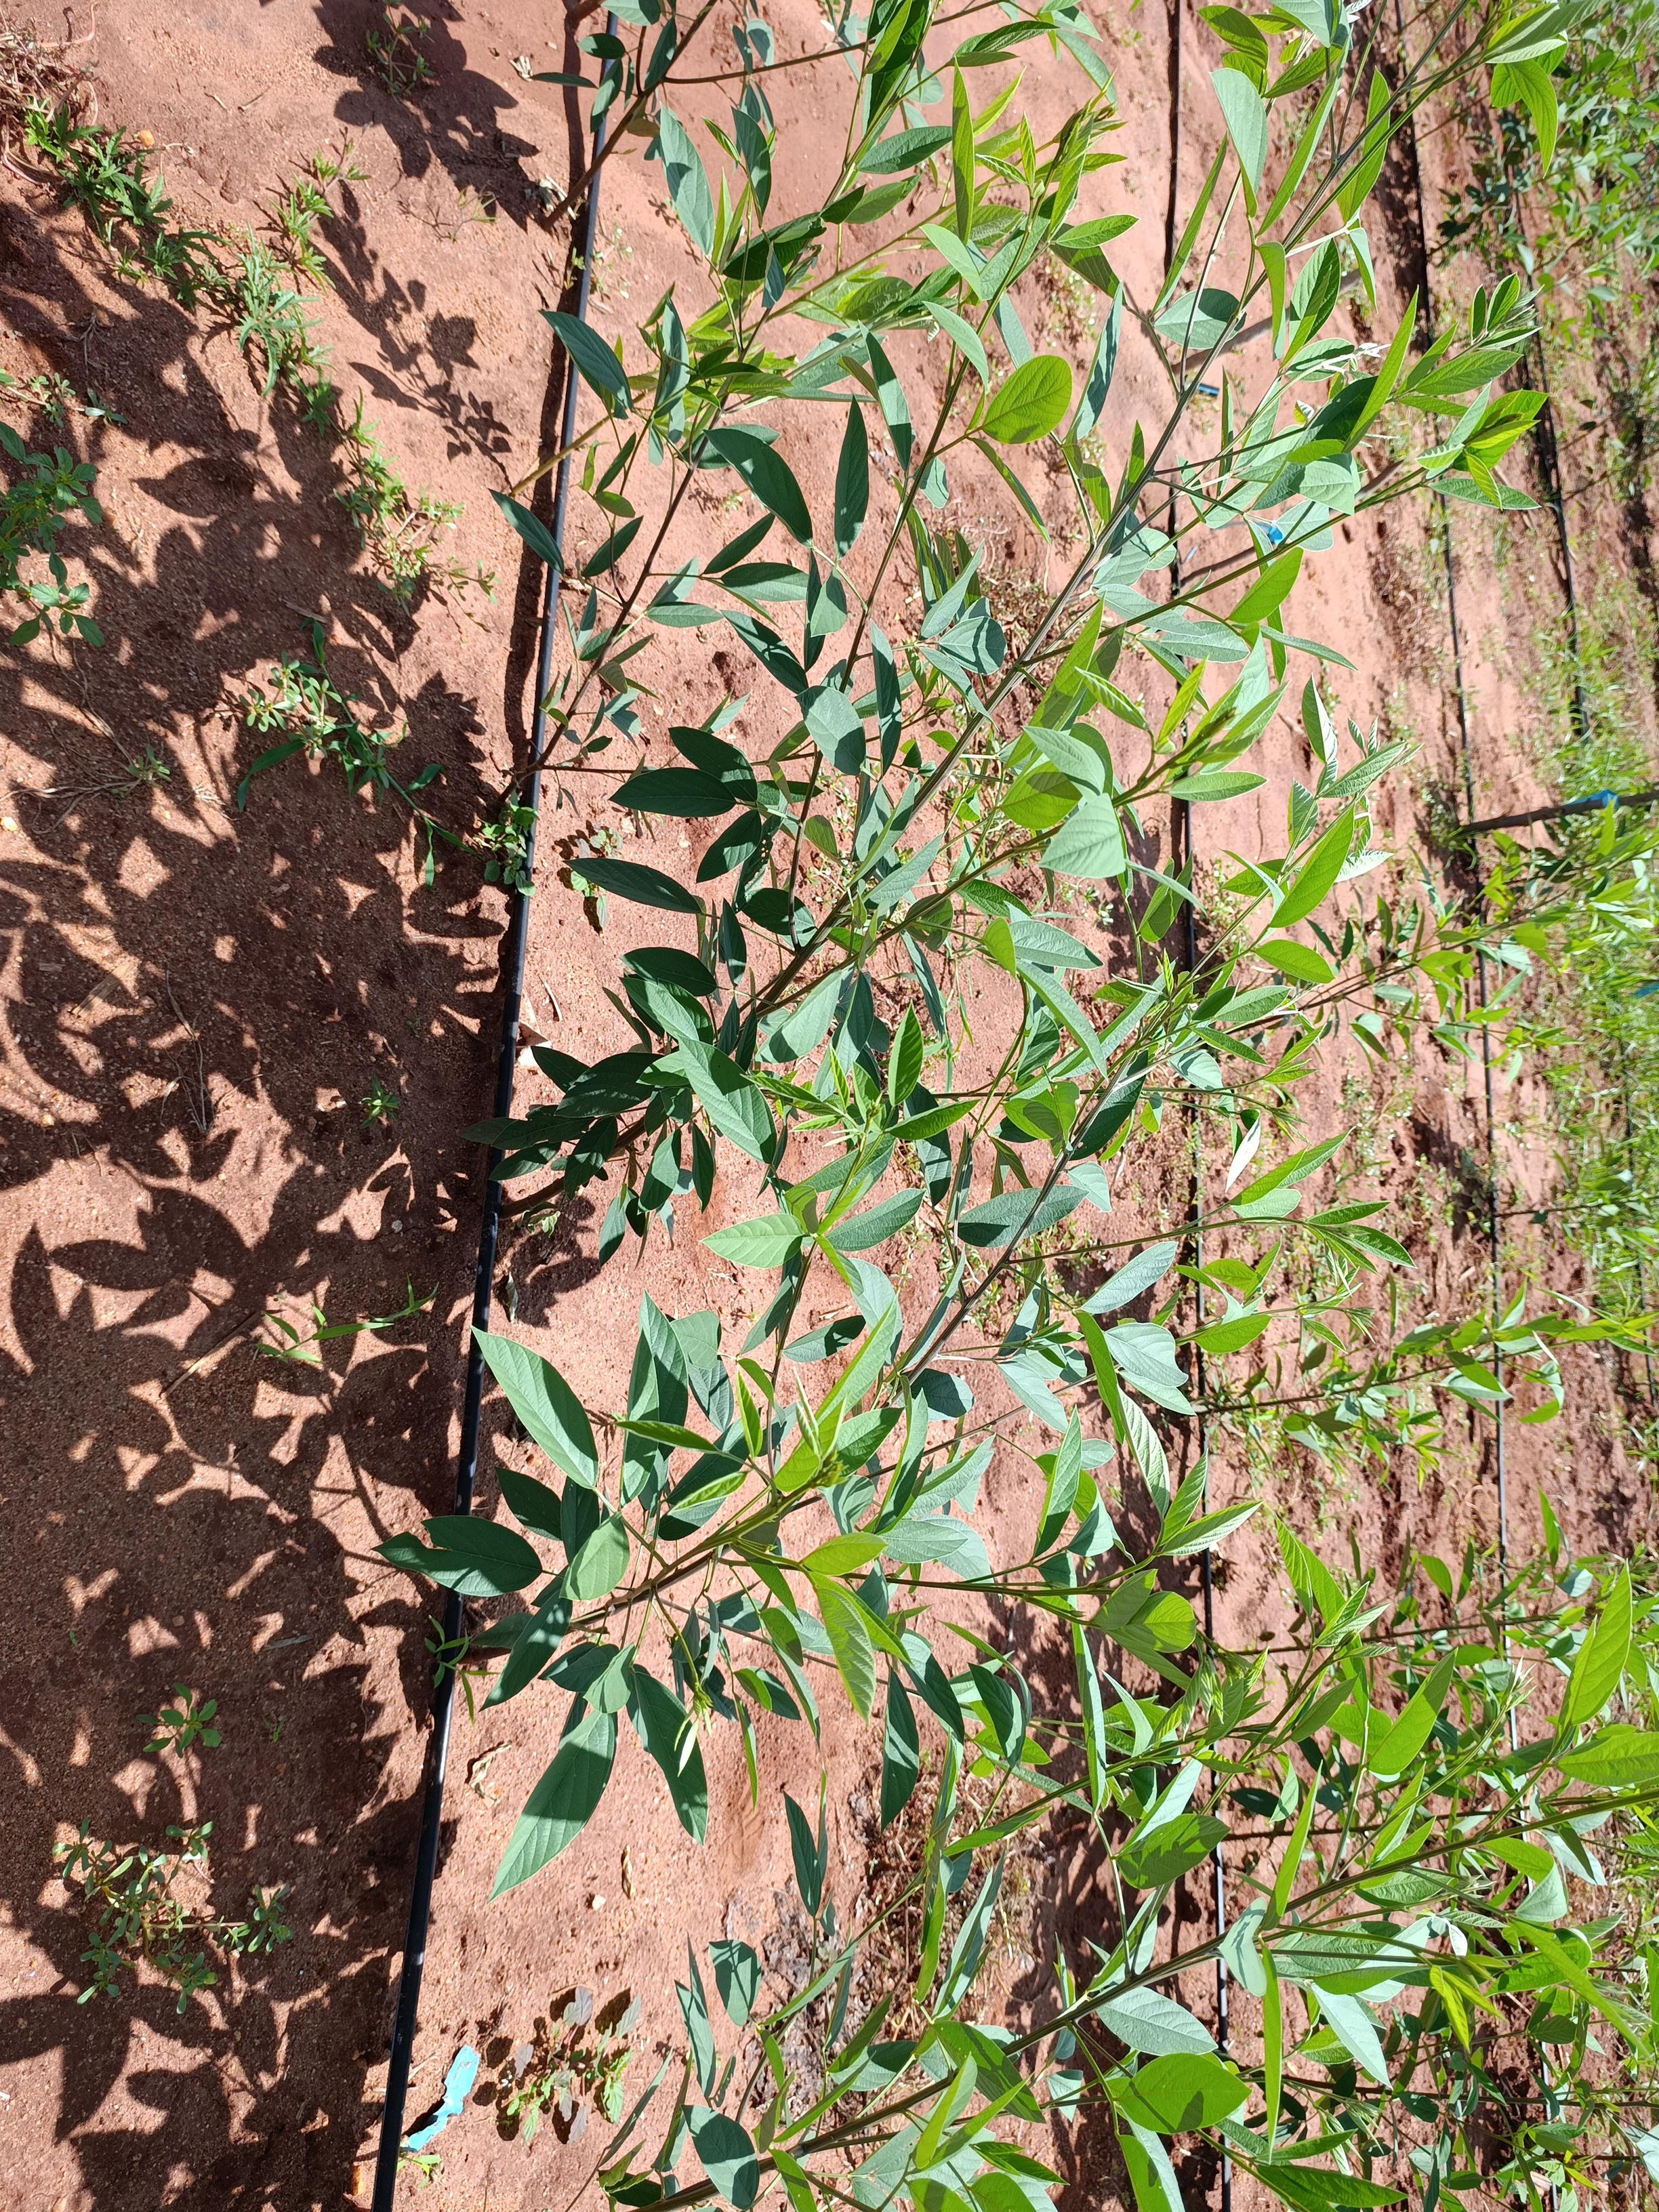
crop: pigeonpea
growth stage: vegetative
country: Kenya
